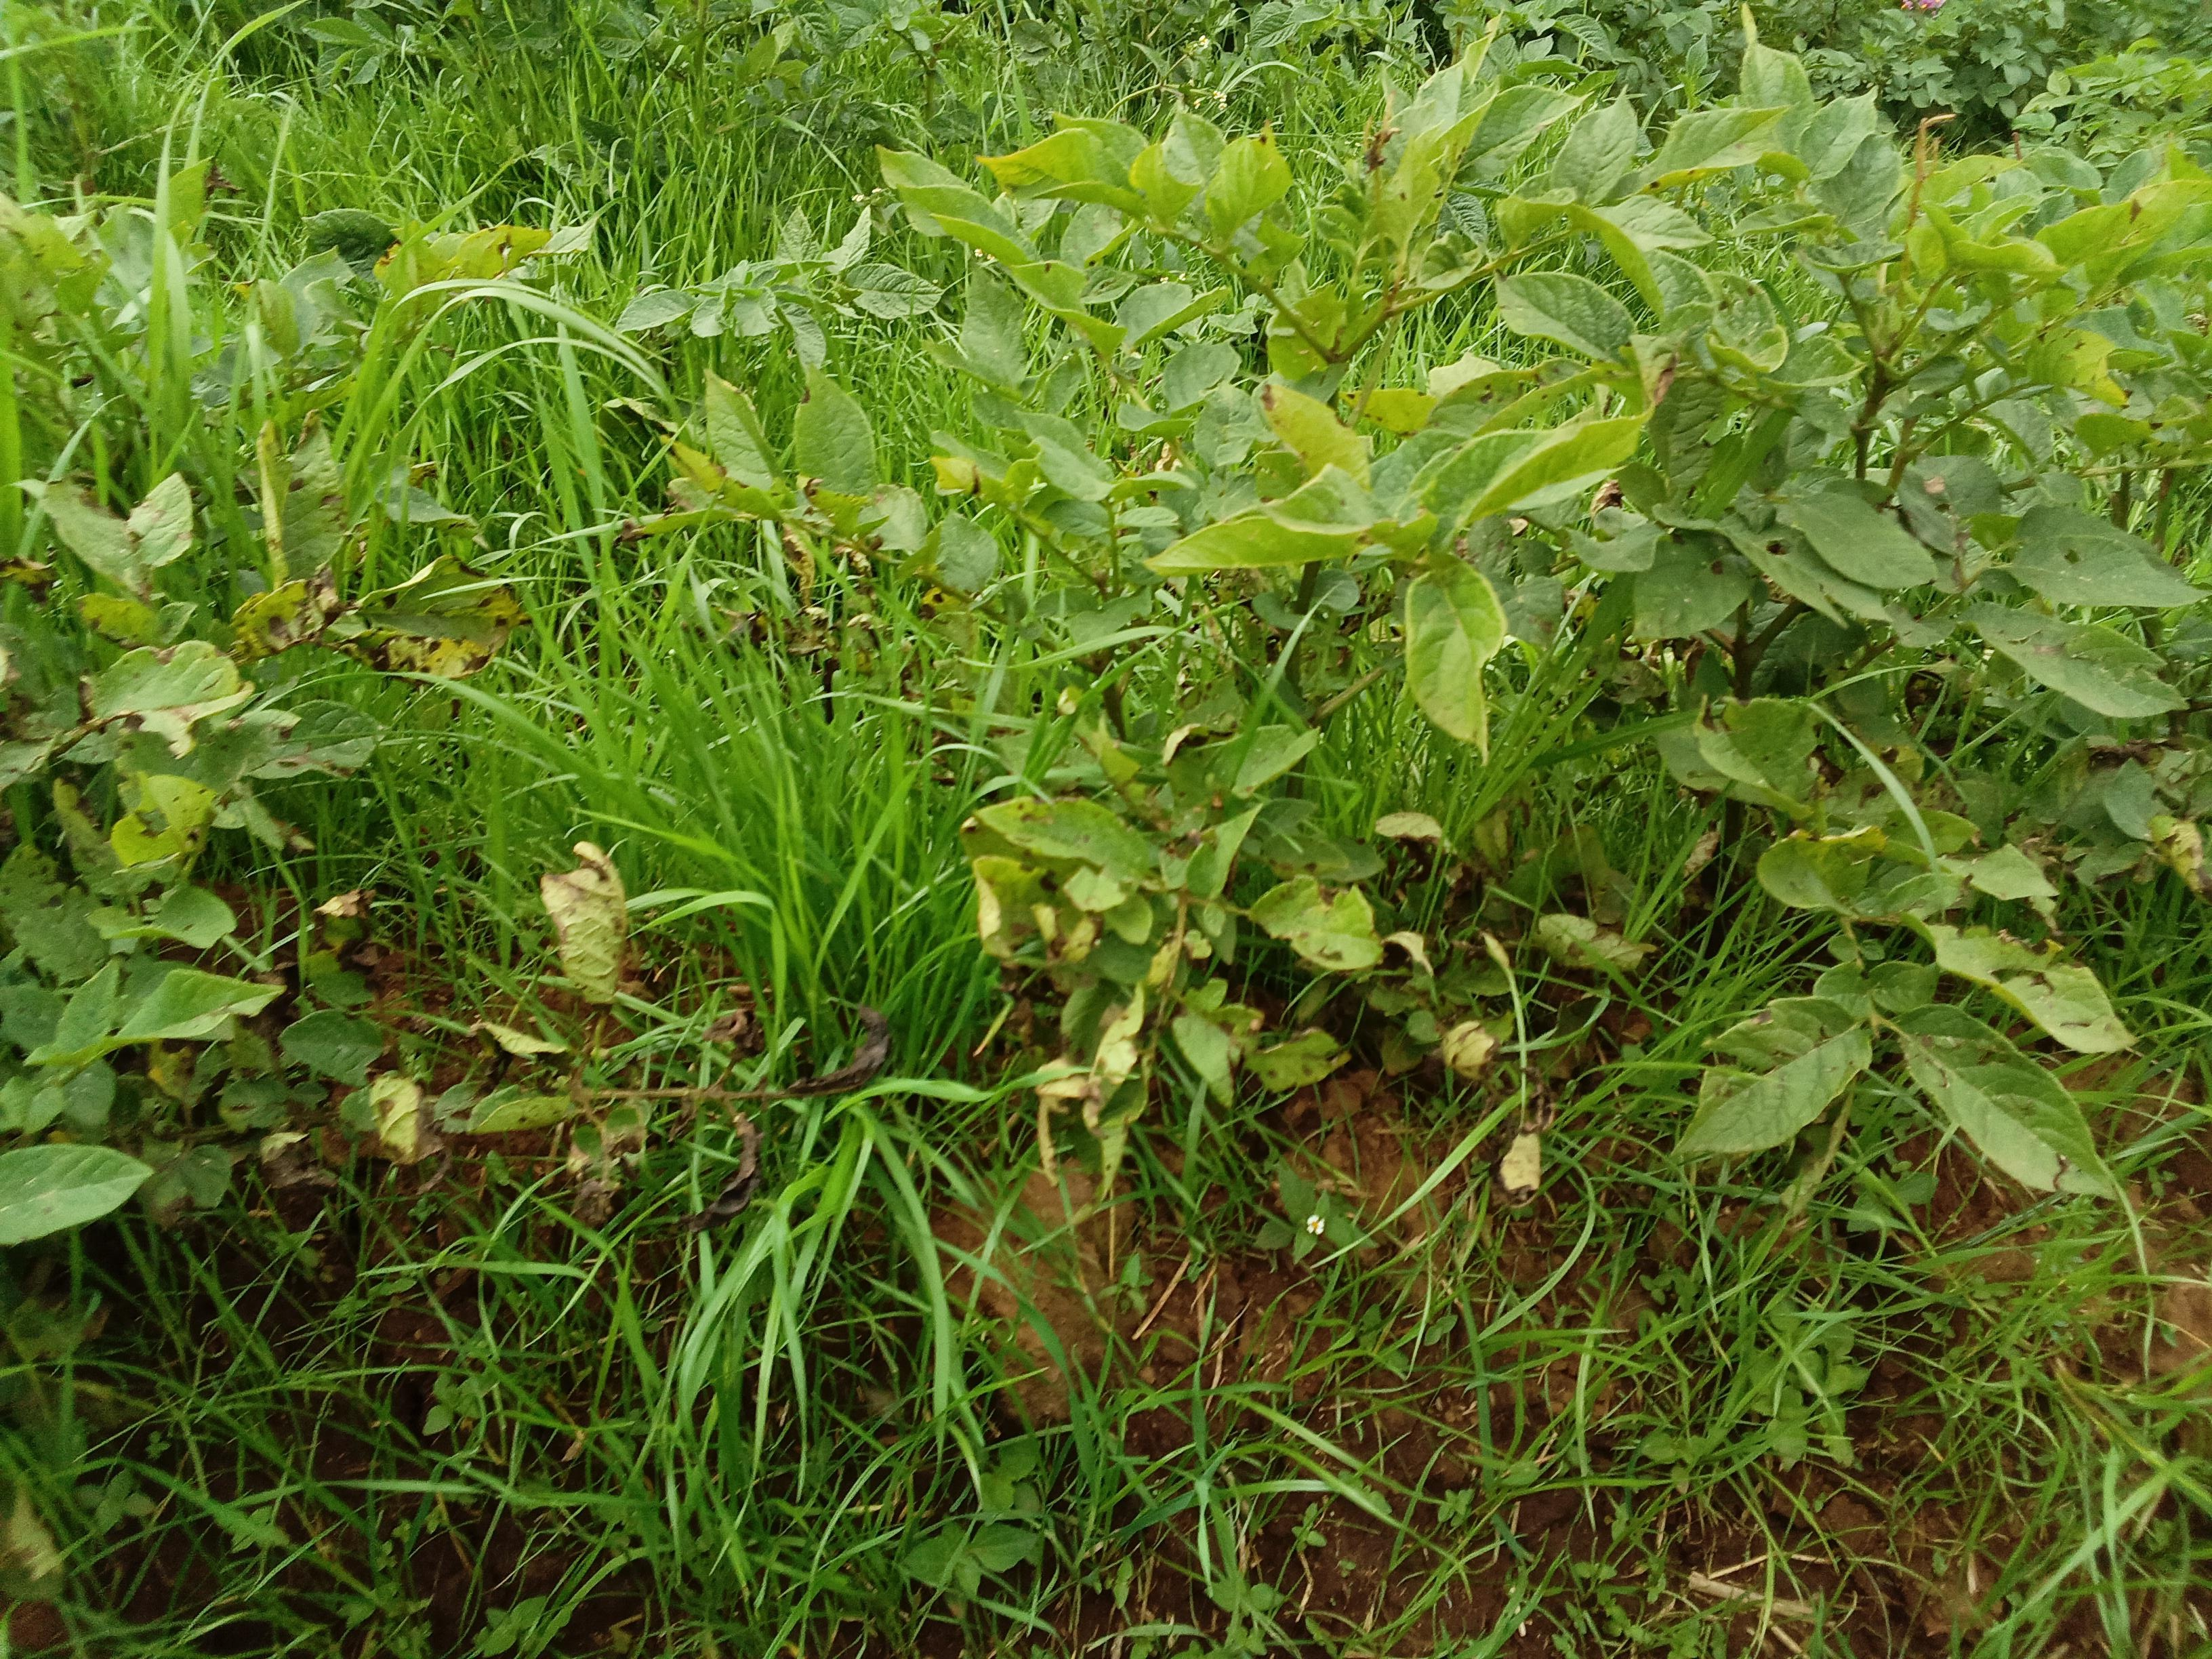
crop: potato
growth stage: harvest maturity
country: Kenya
